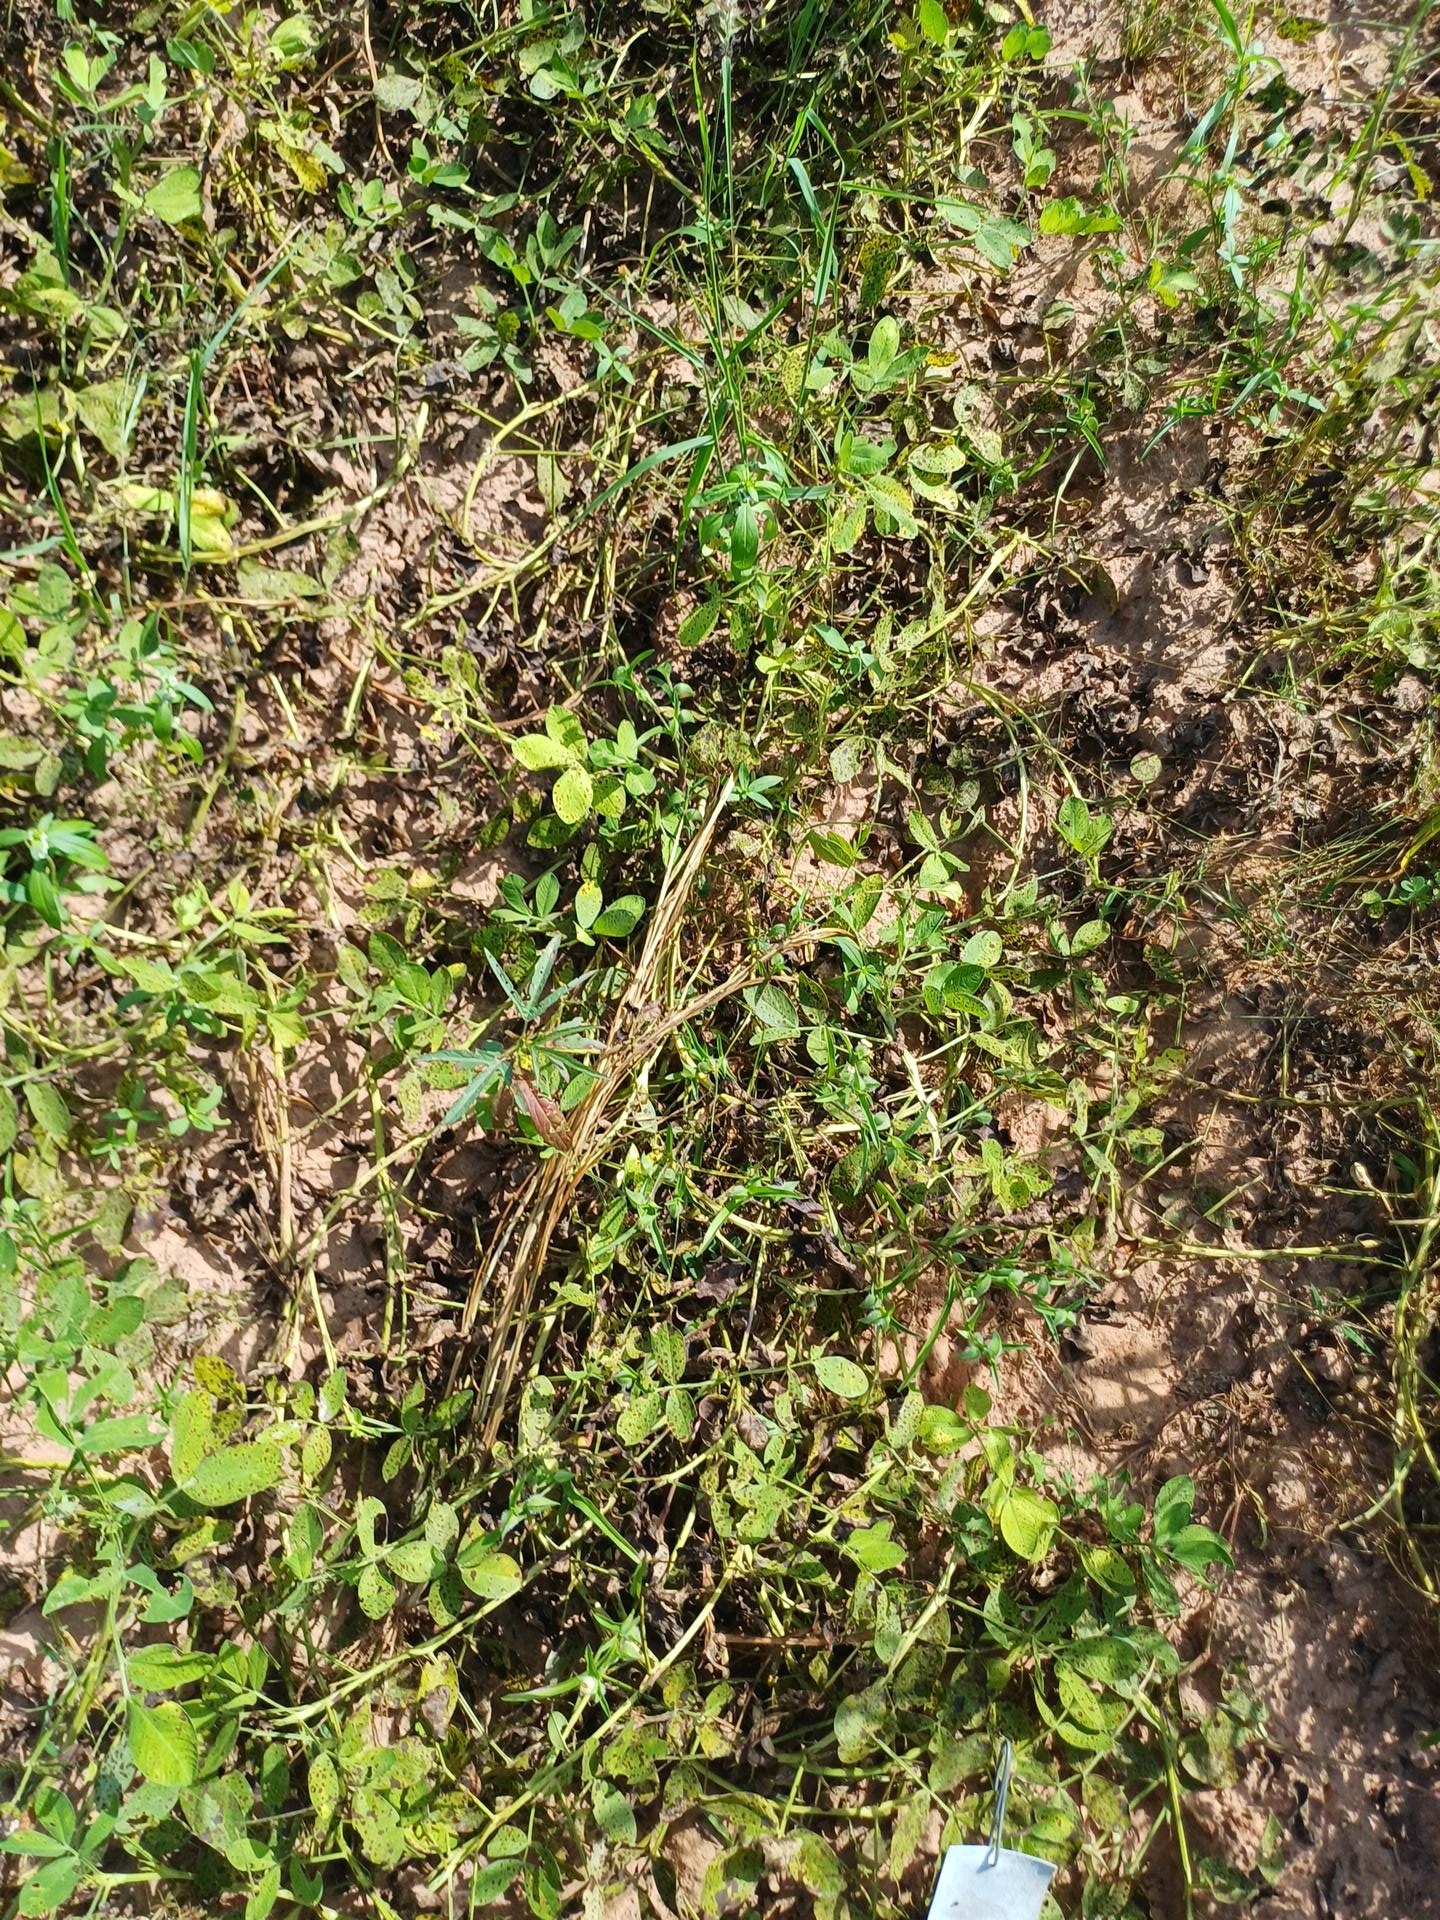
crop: groundnut
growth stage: flowering
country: Senegal
